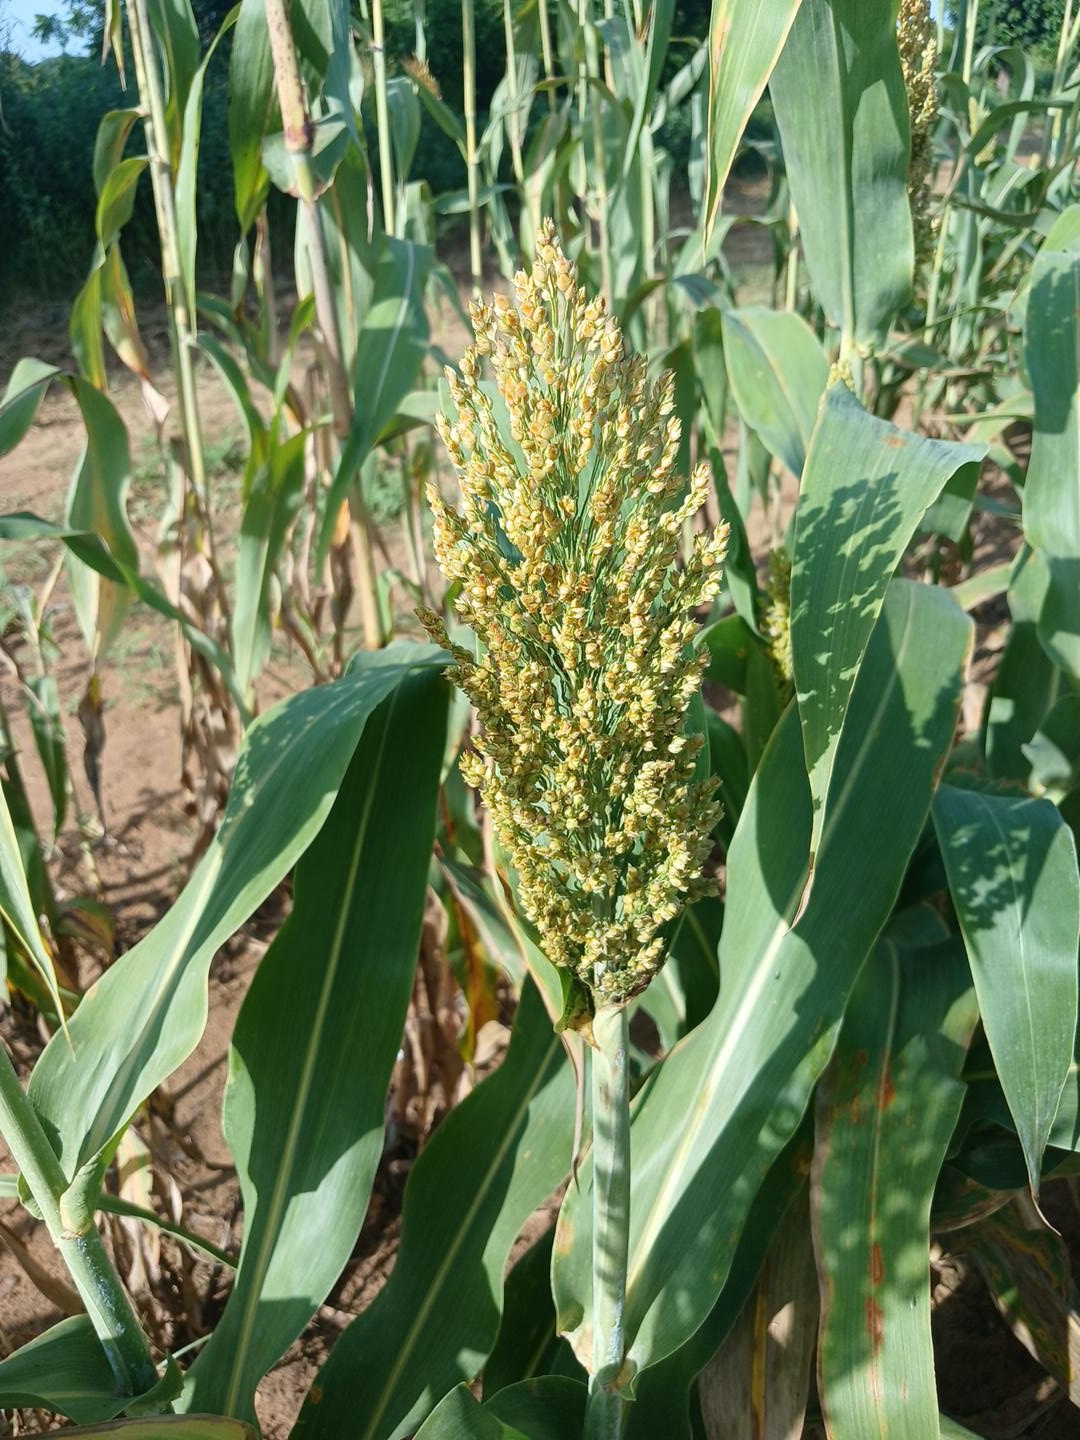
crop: sorghum
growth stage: filling grain
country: Senegal
